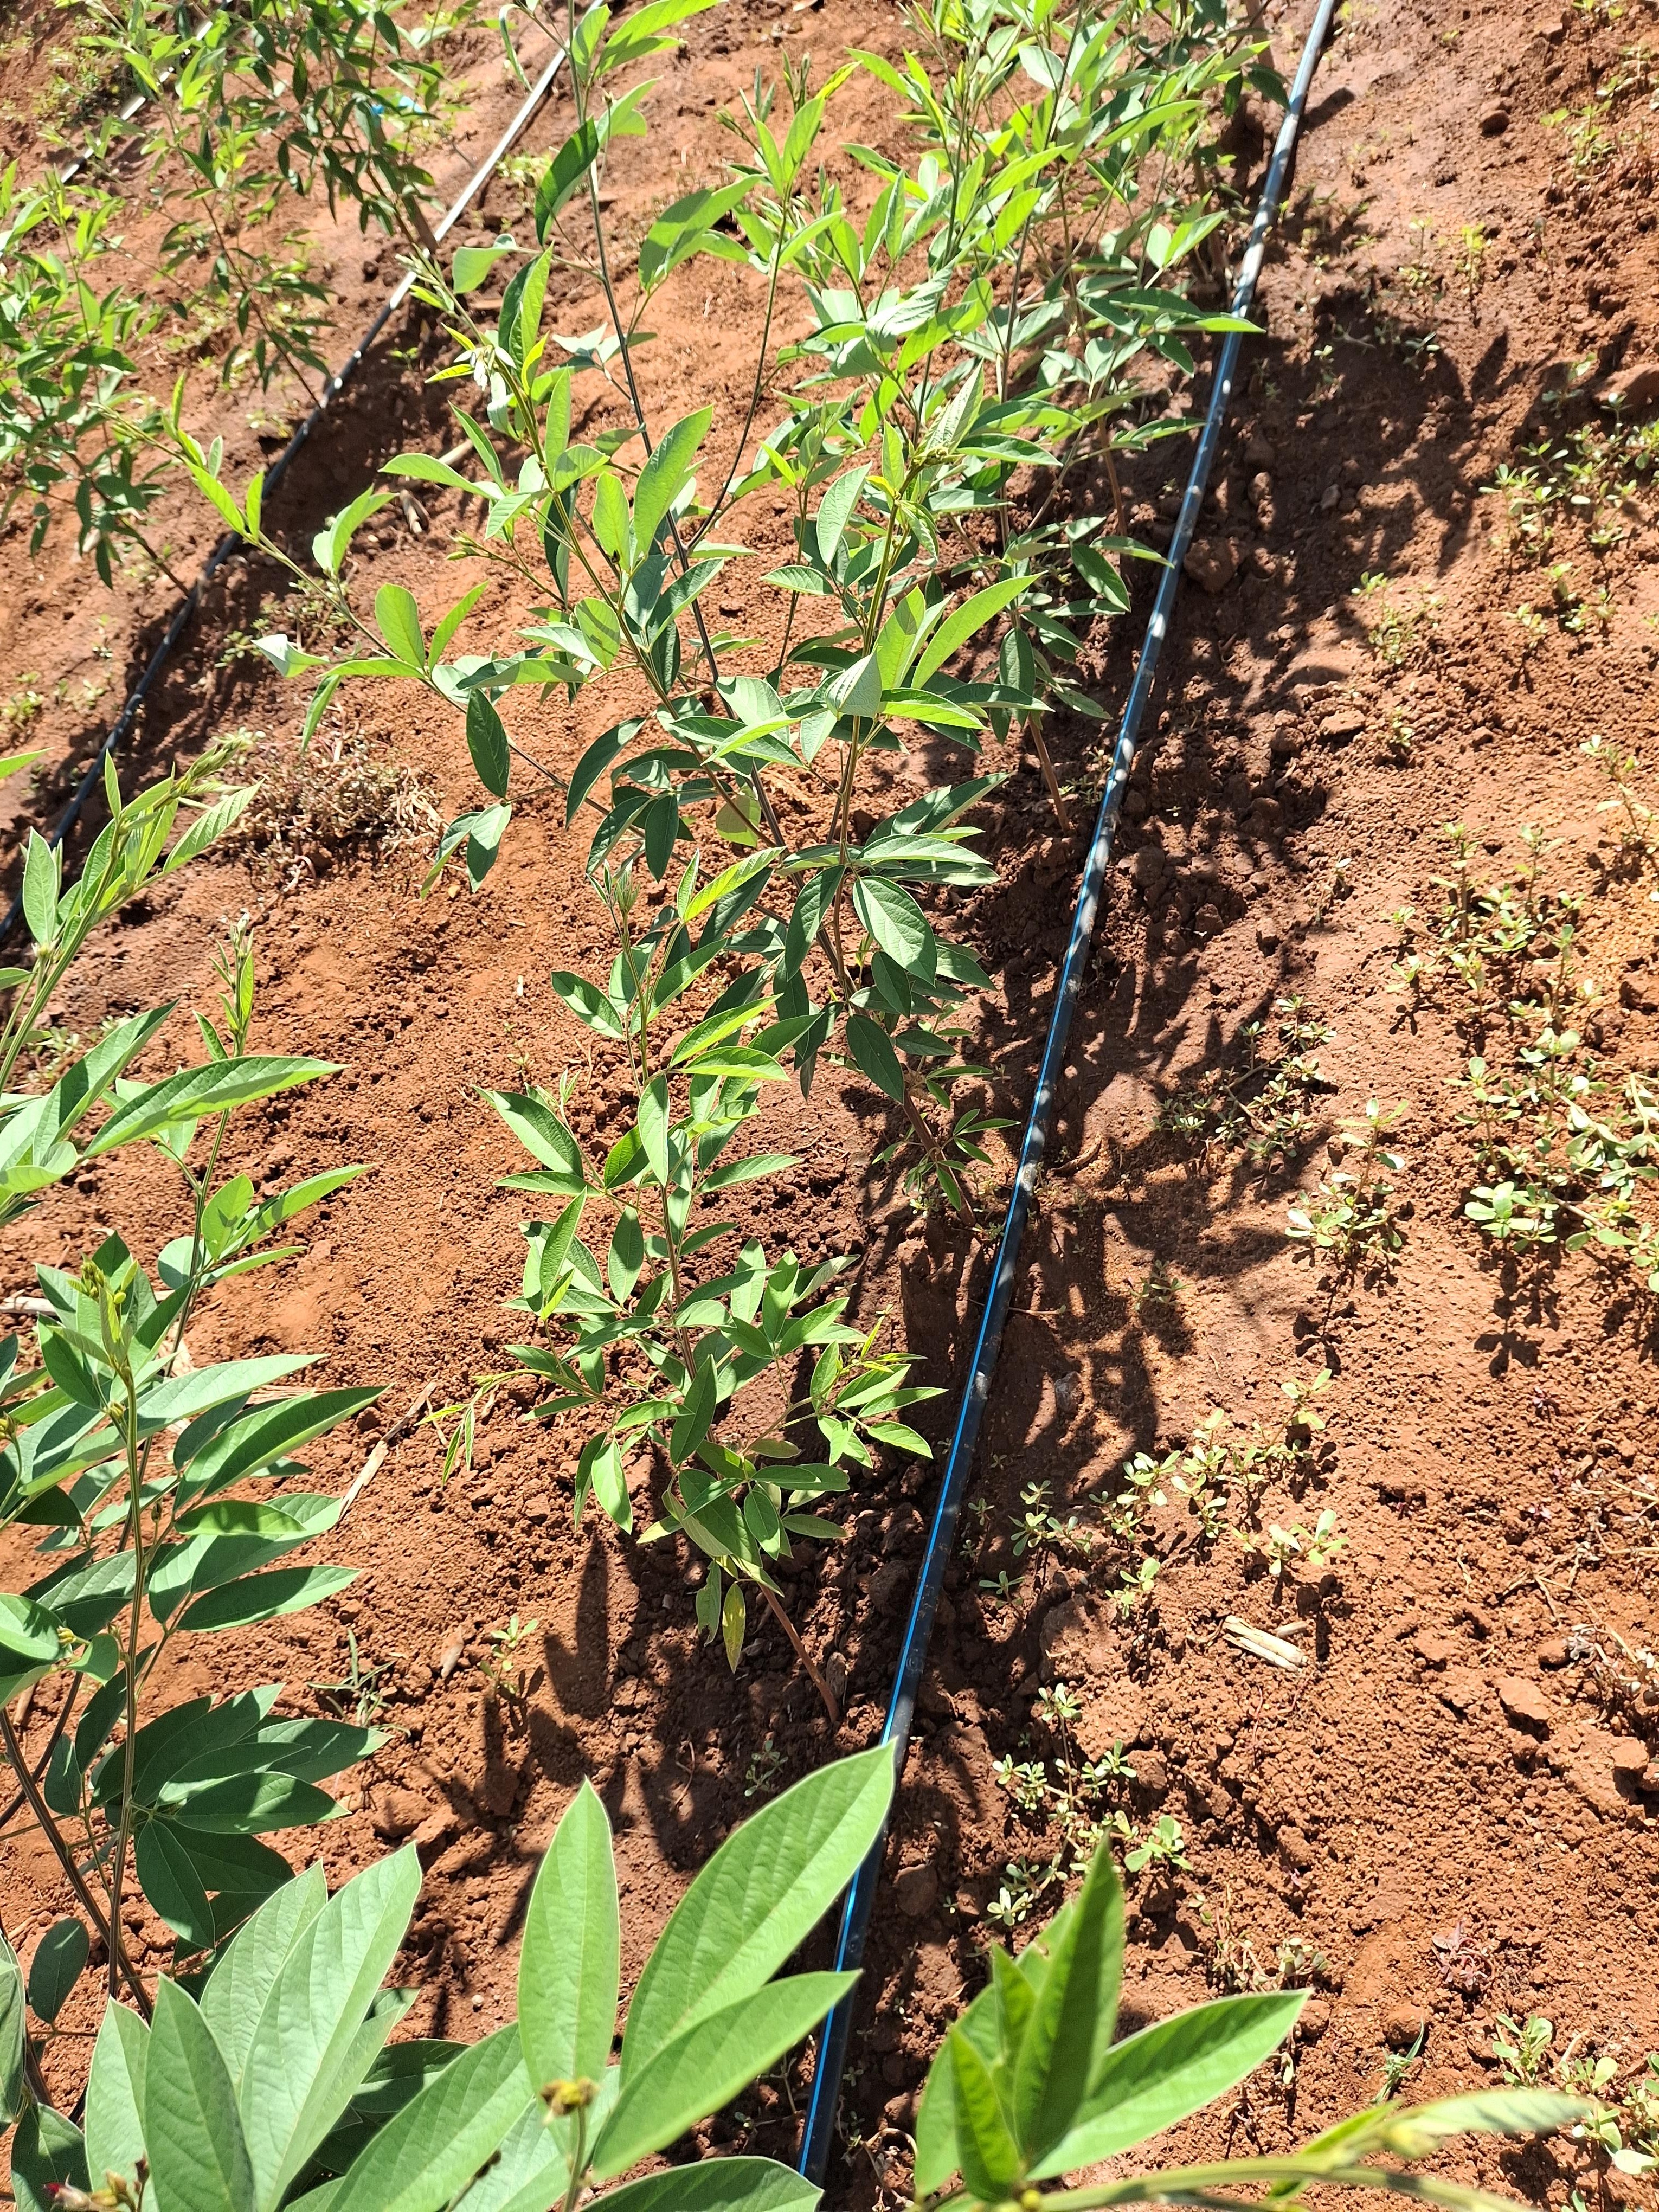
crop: pigeonpea
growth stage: flowering
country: Kenya
